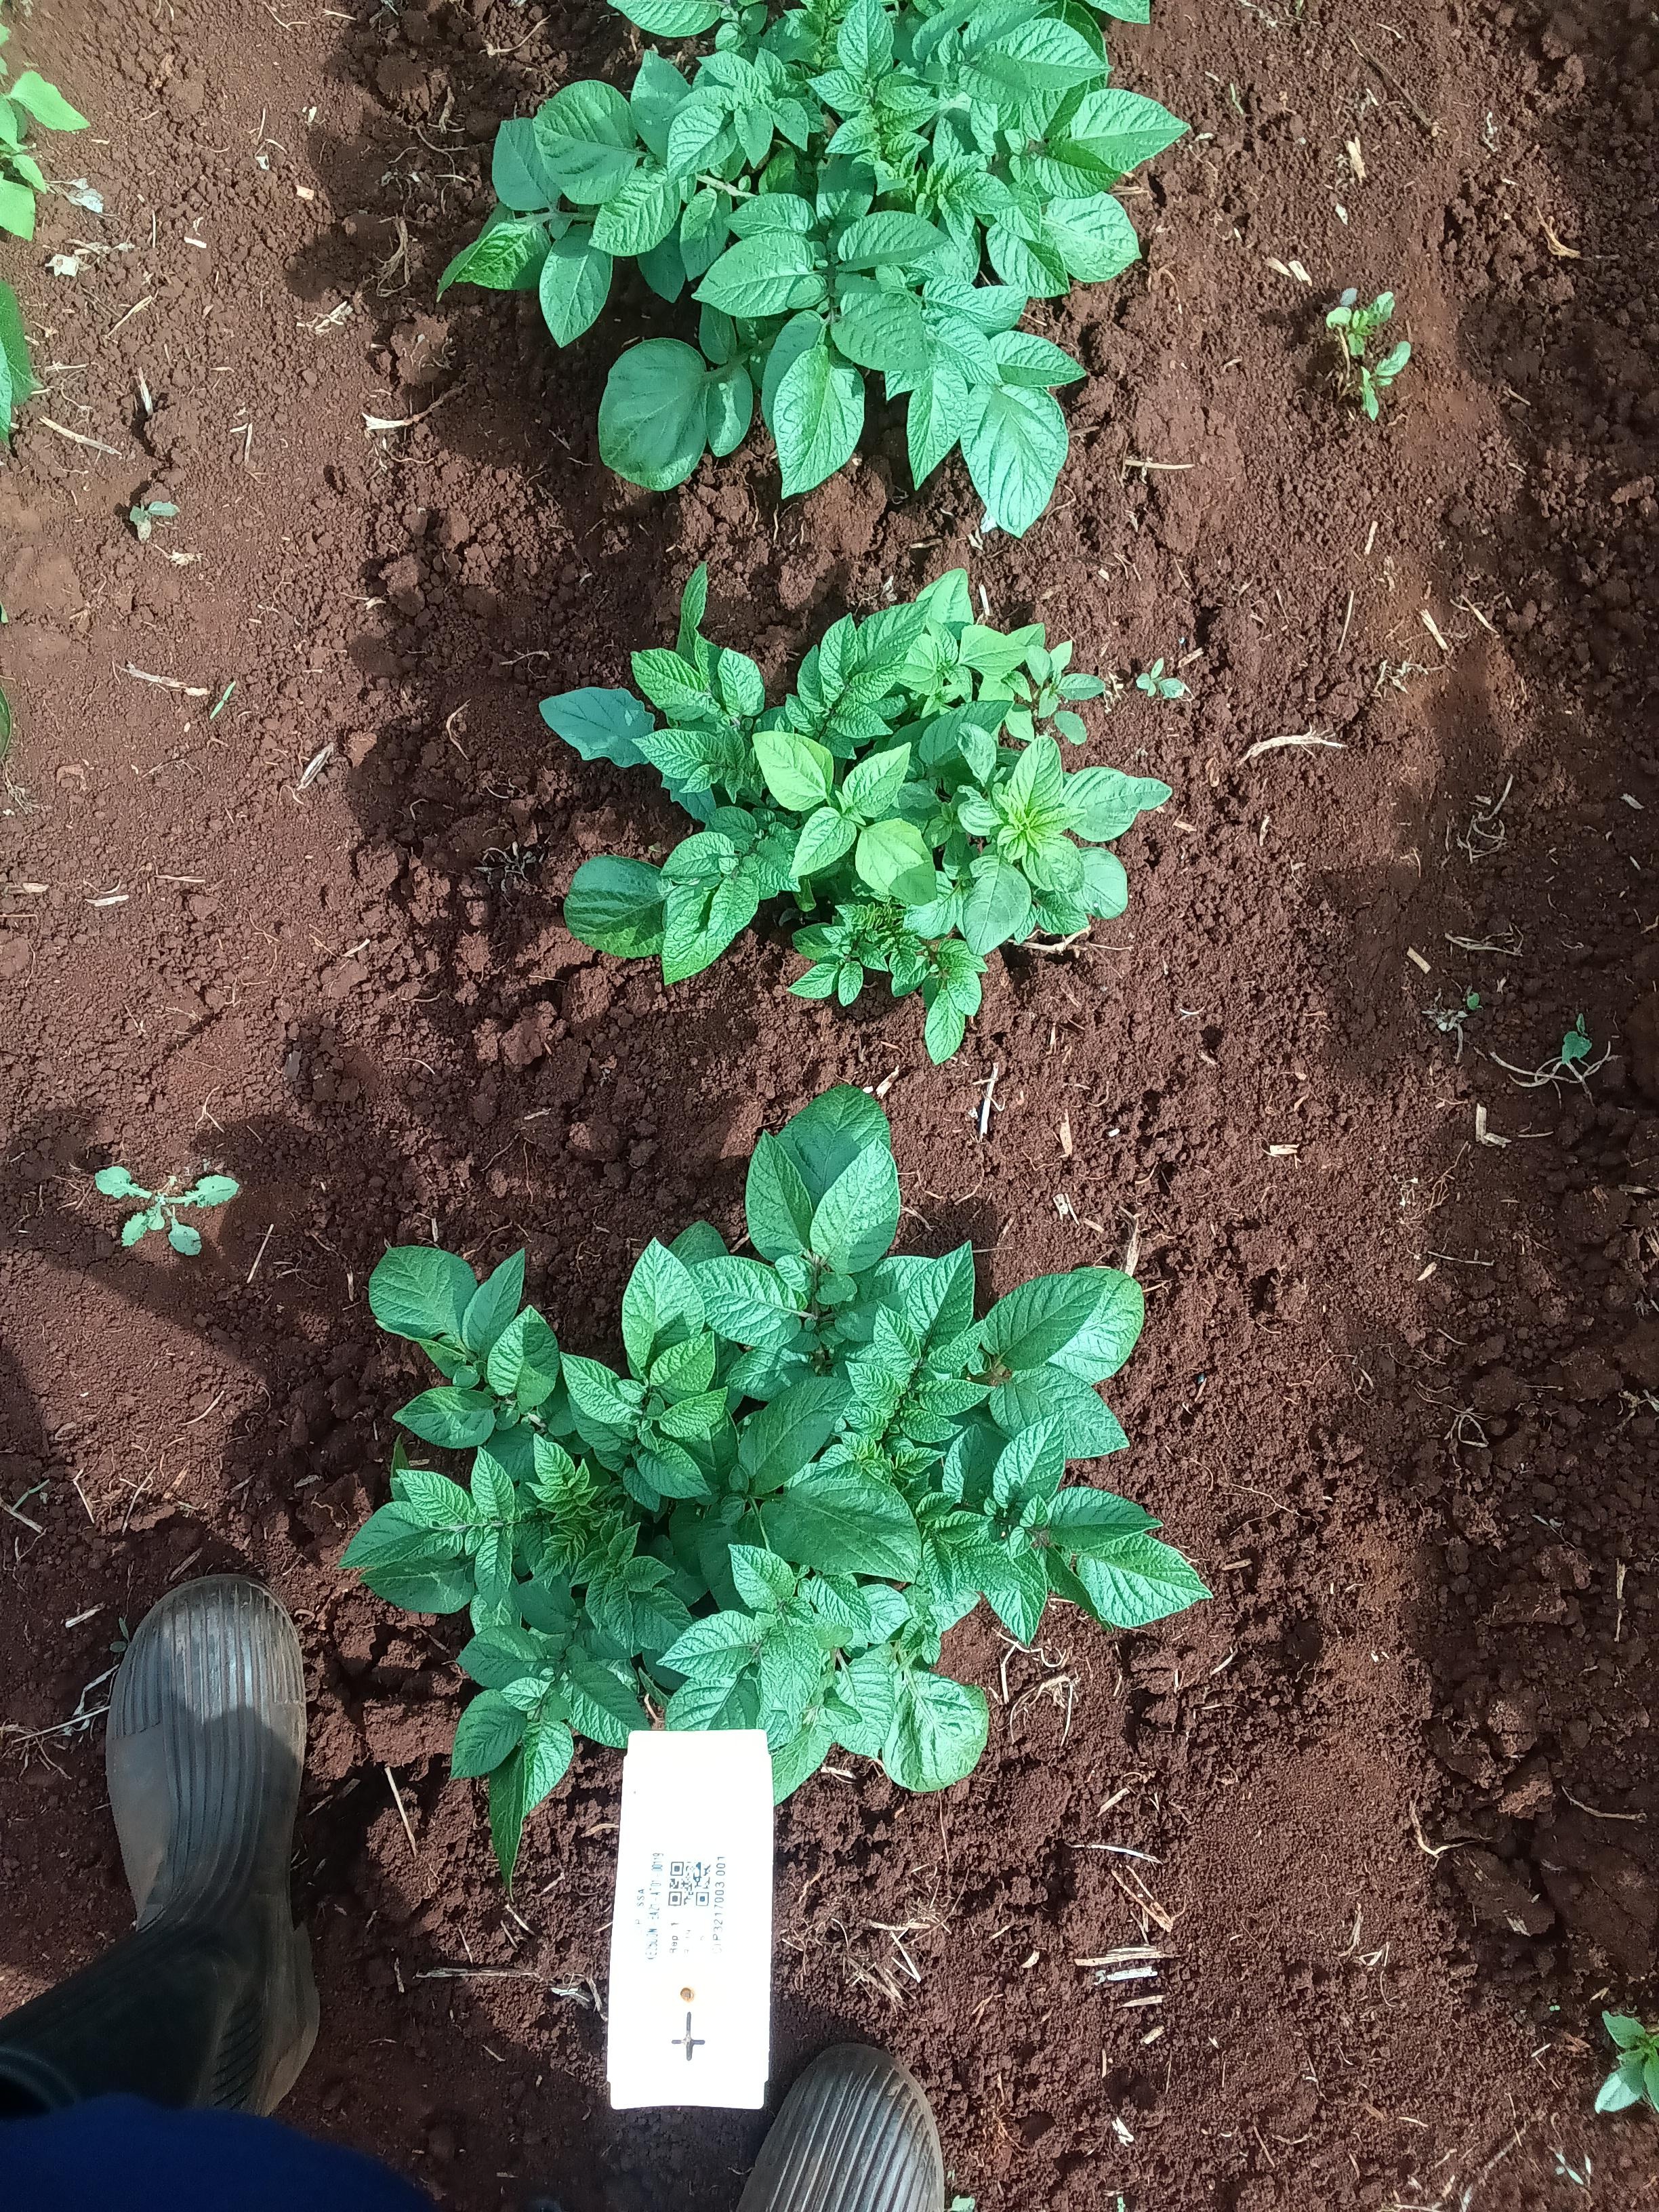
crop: potato
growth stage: emergence
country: Kenya
